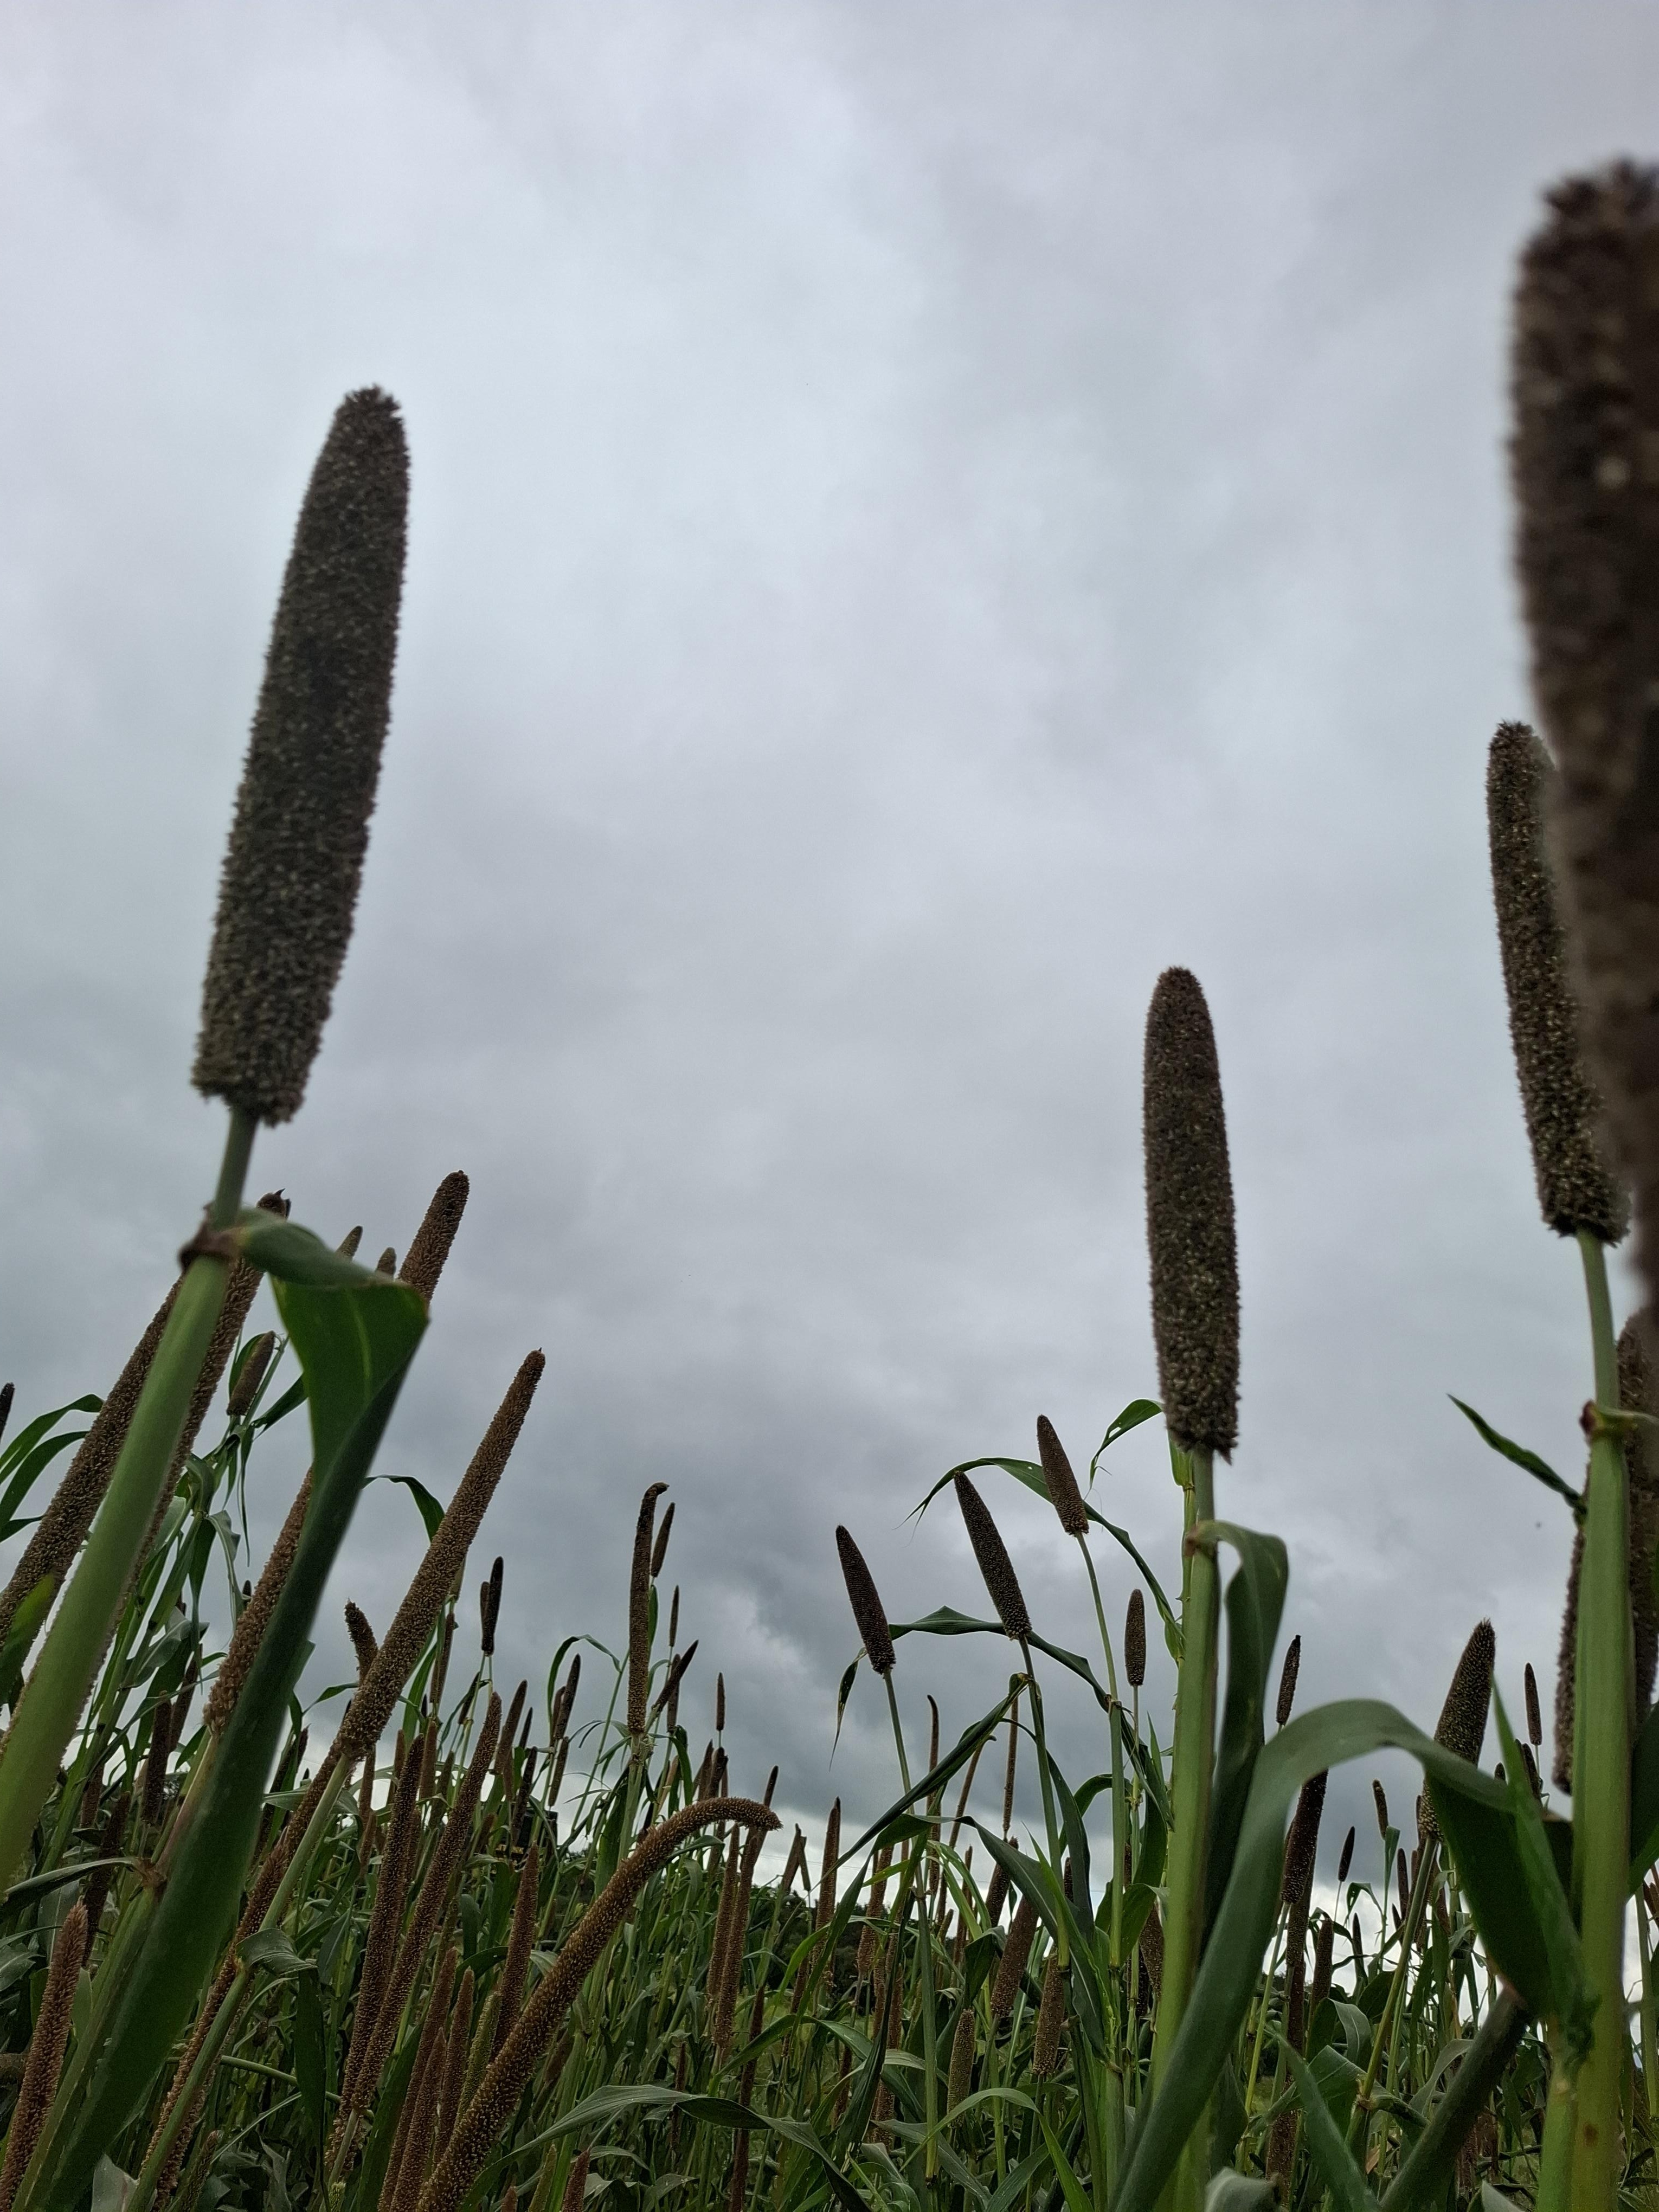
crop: sweet potato
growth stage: flowering
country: Tanzania
